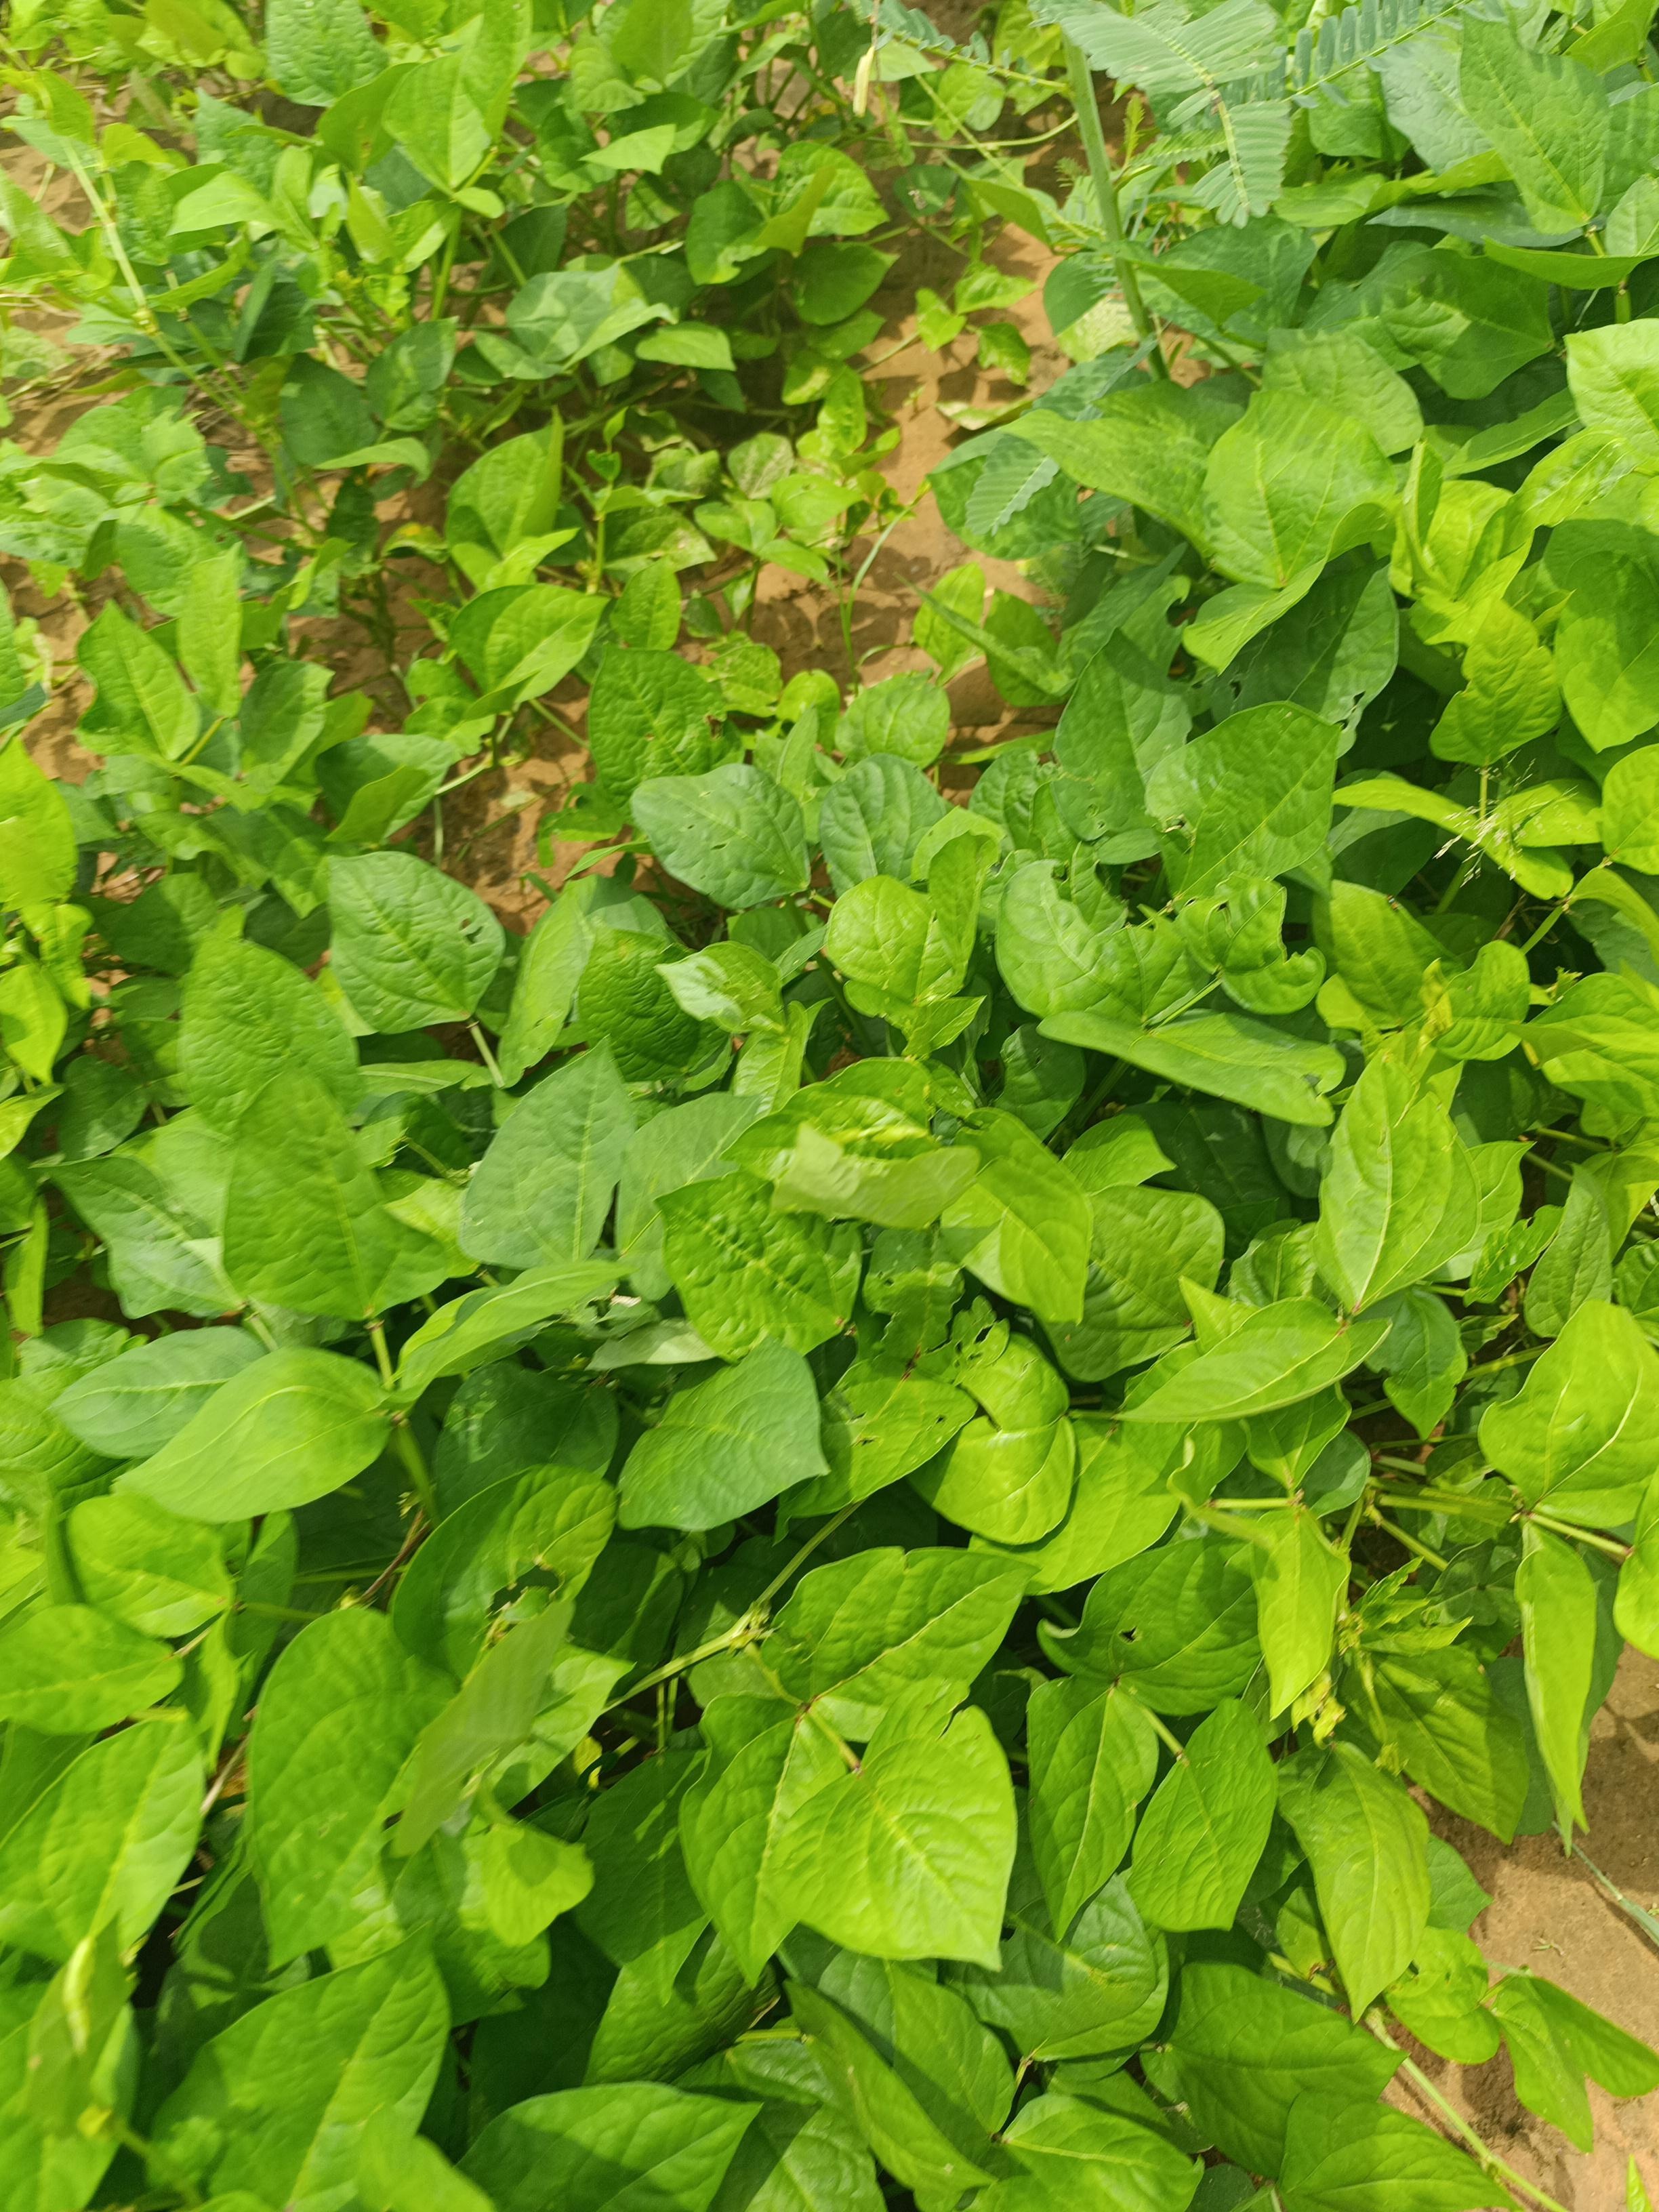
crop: cowpea
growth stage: development pod
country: Nigeria
